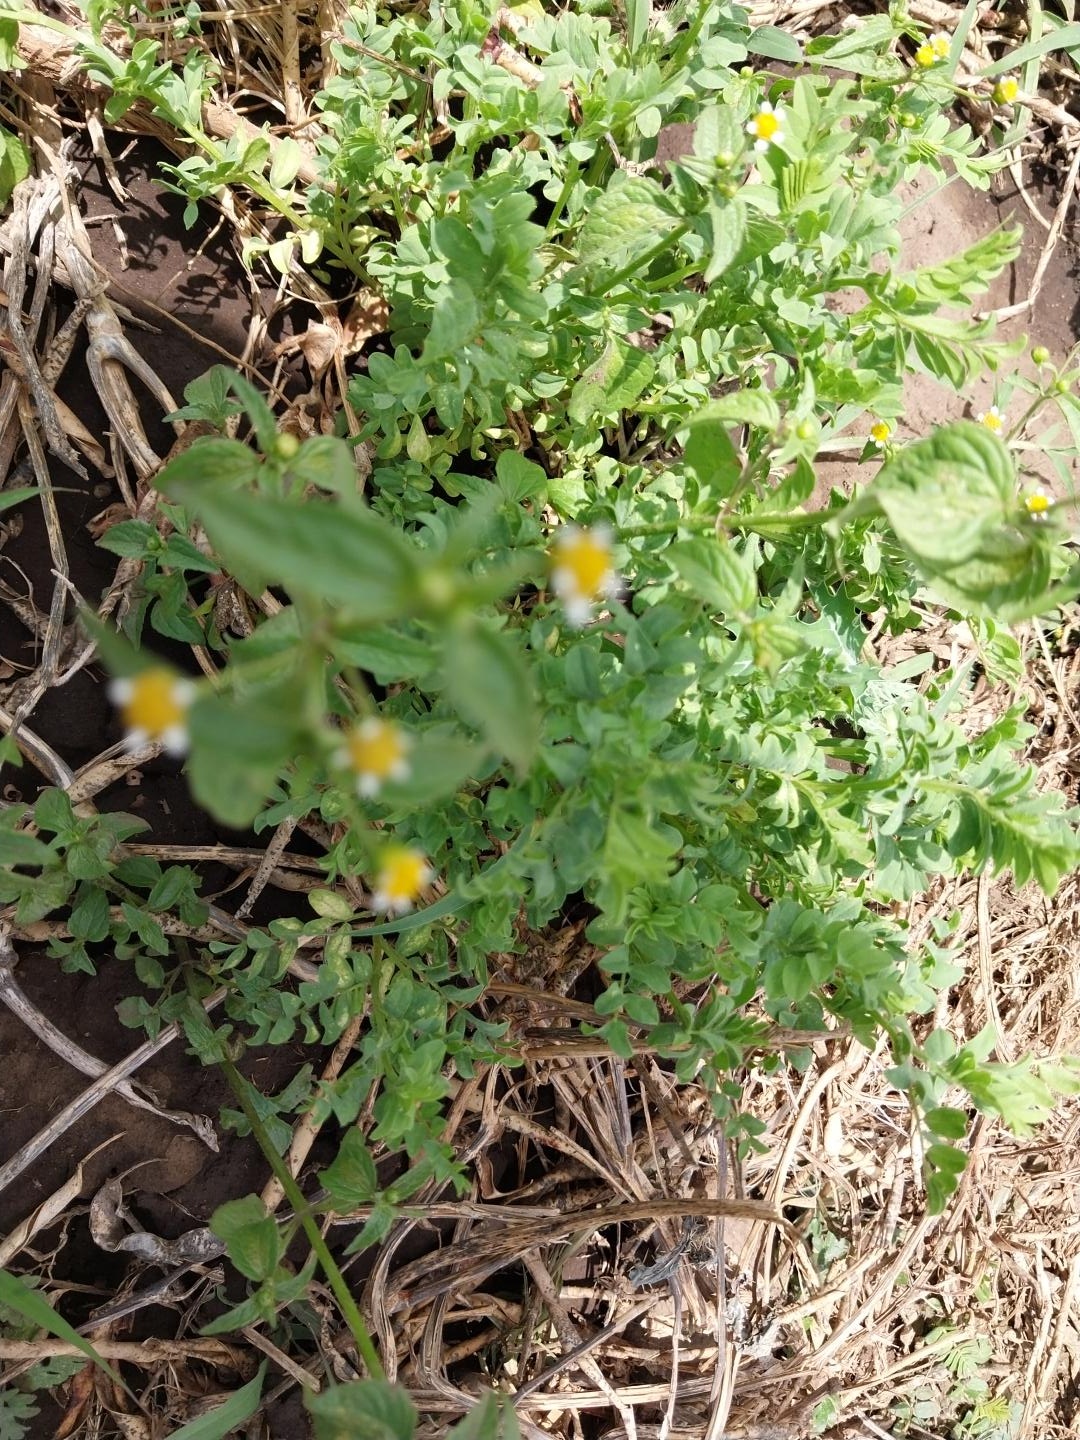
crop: lentil
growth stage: vegetative
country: Tanzania
